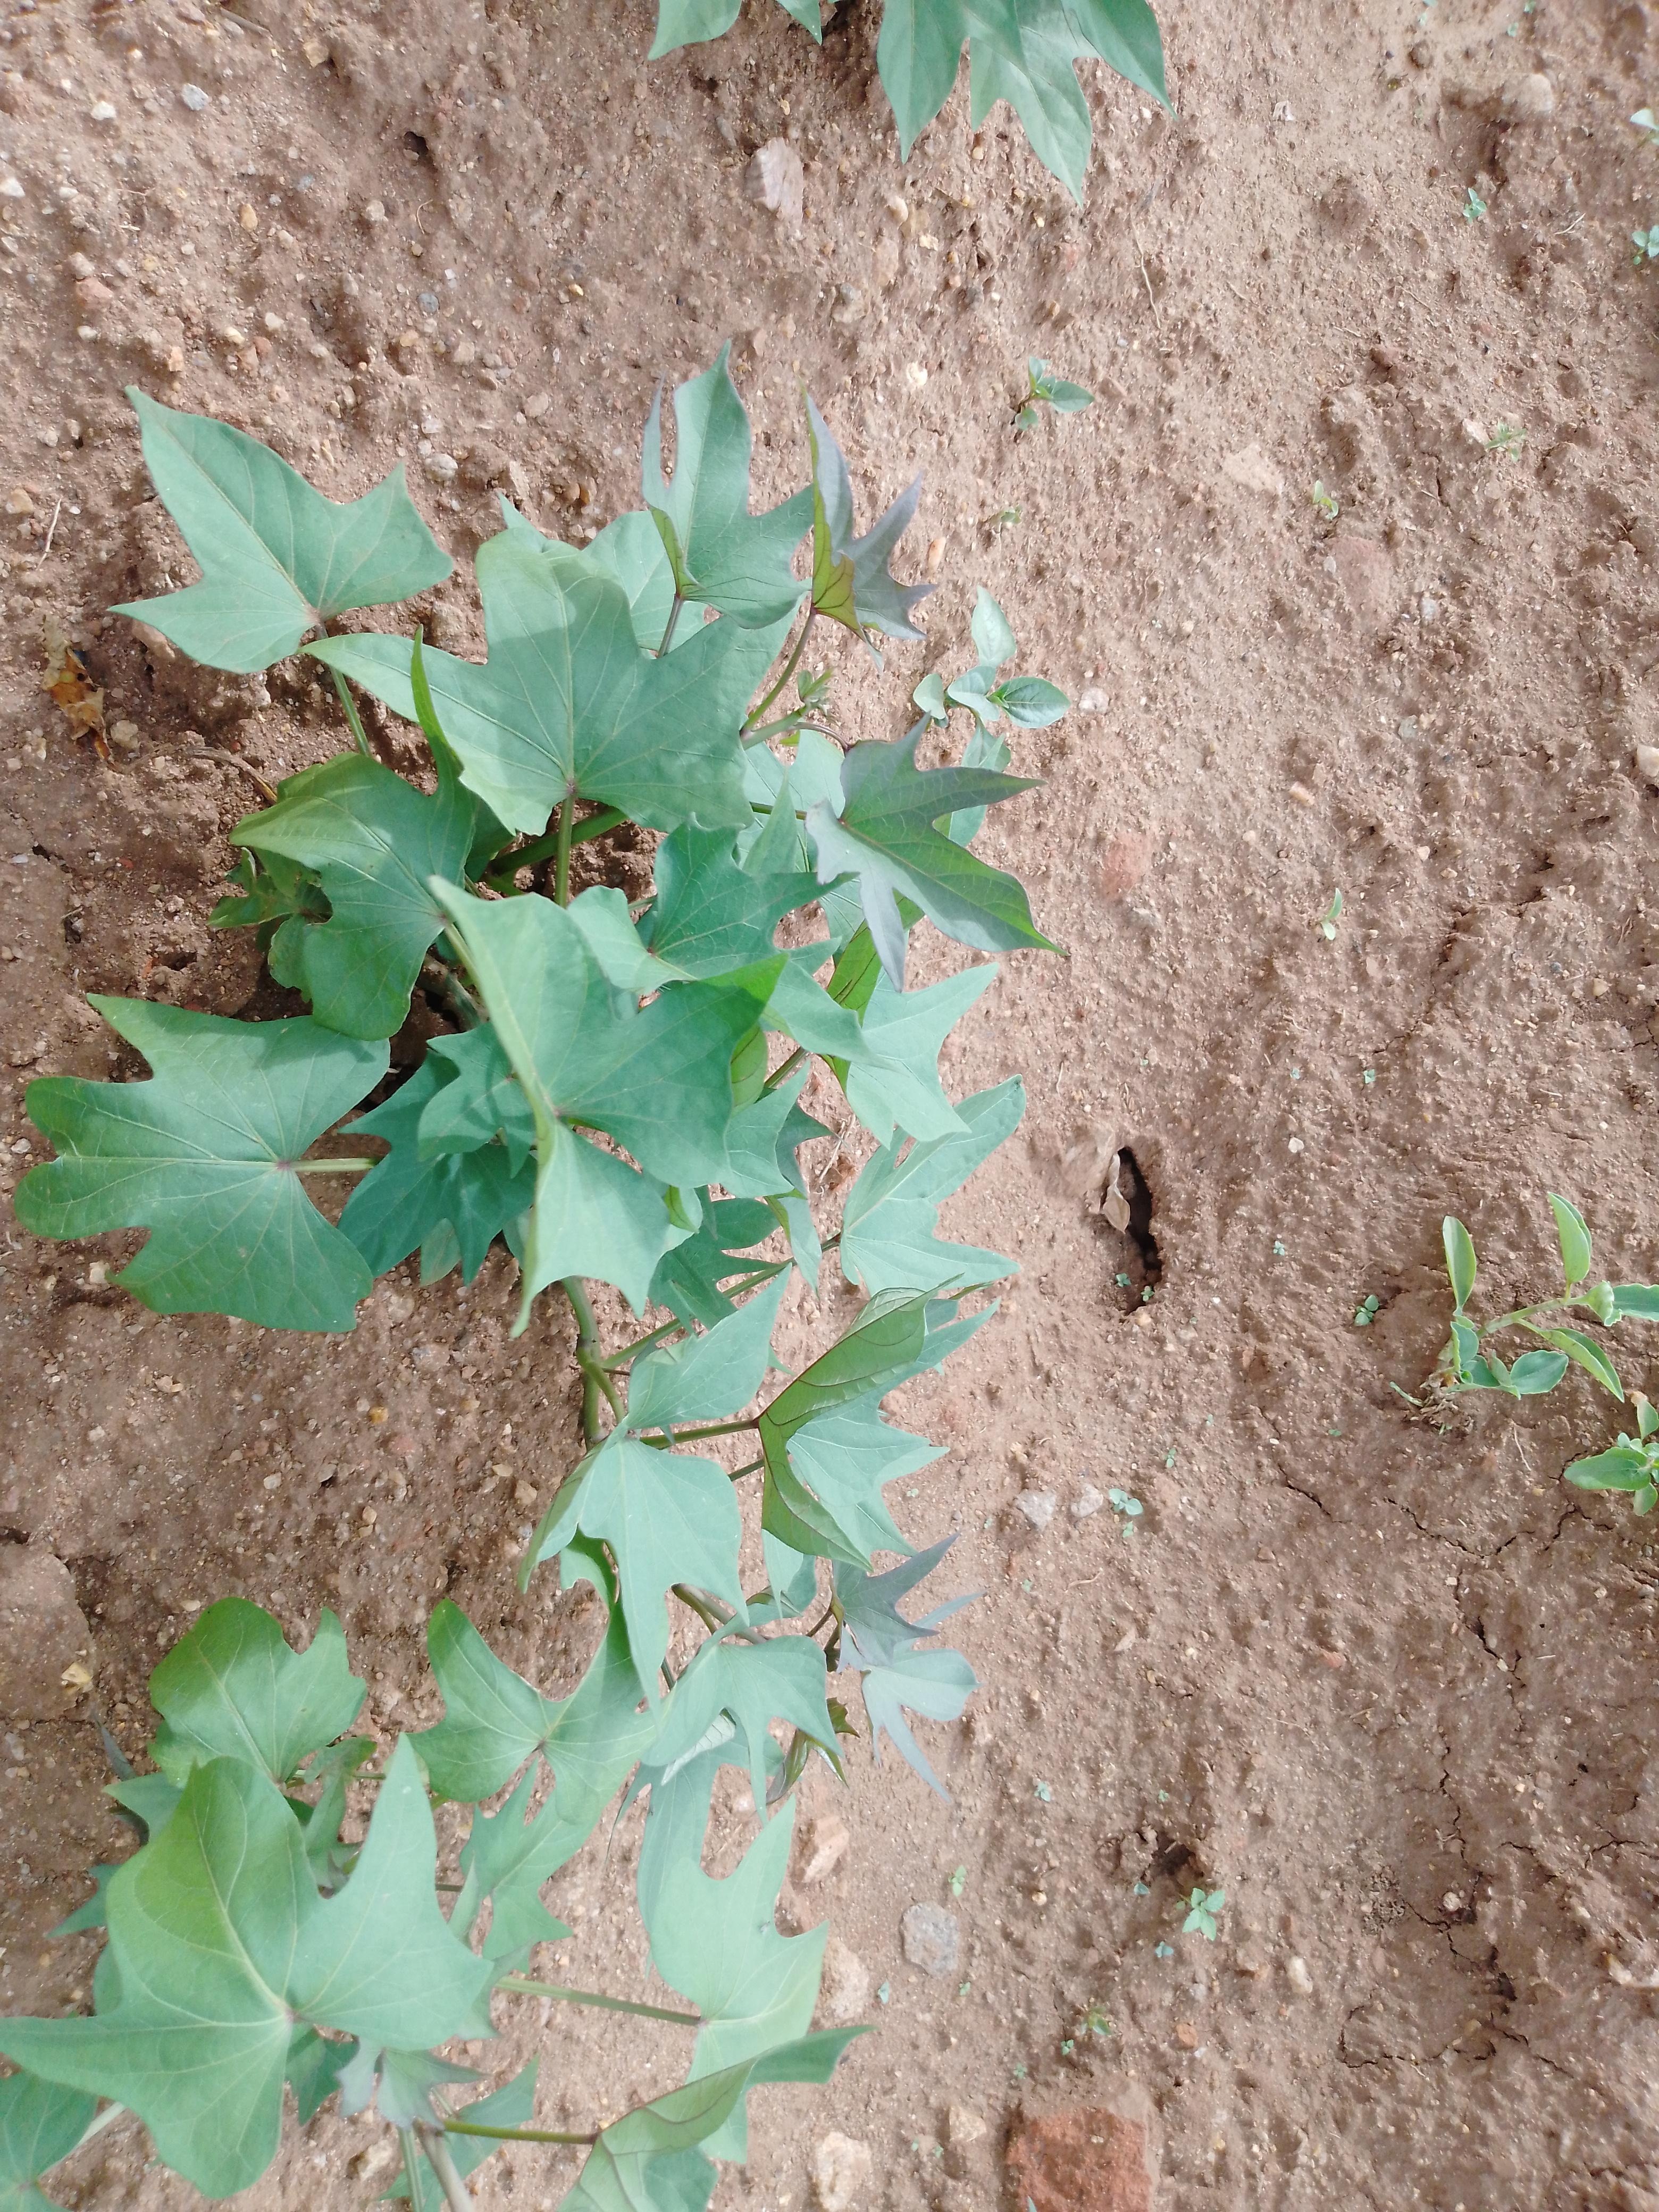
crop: sweet potato
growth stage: vegetative
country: Malawi
